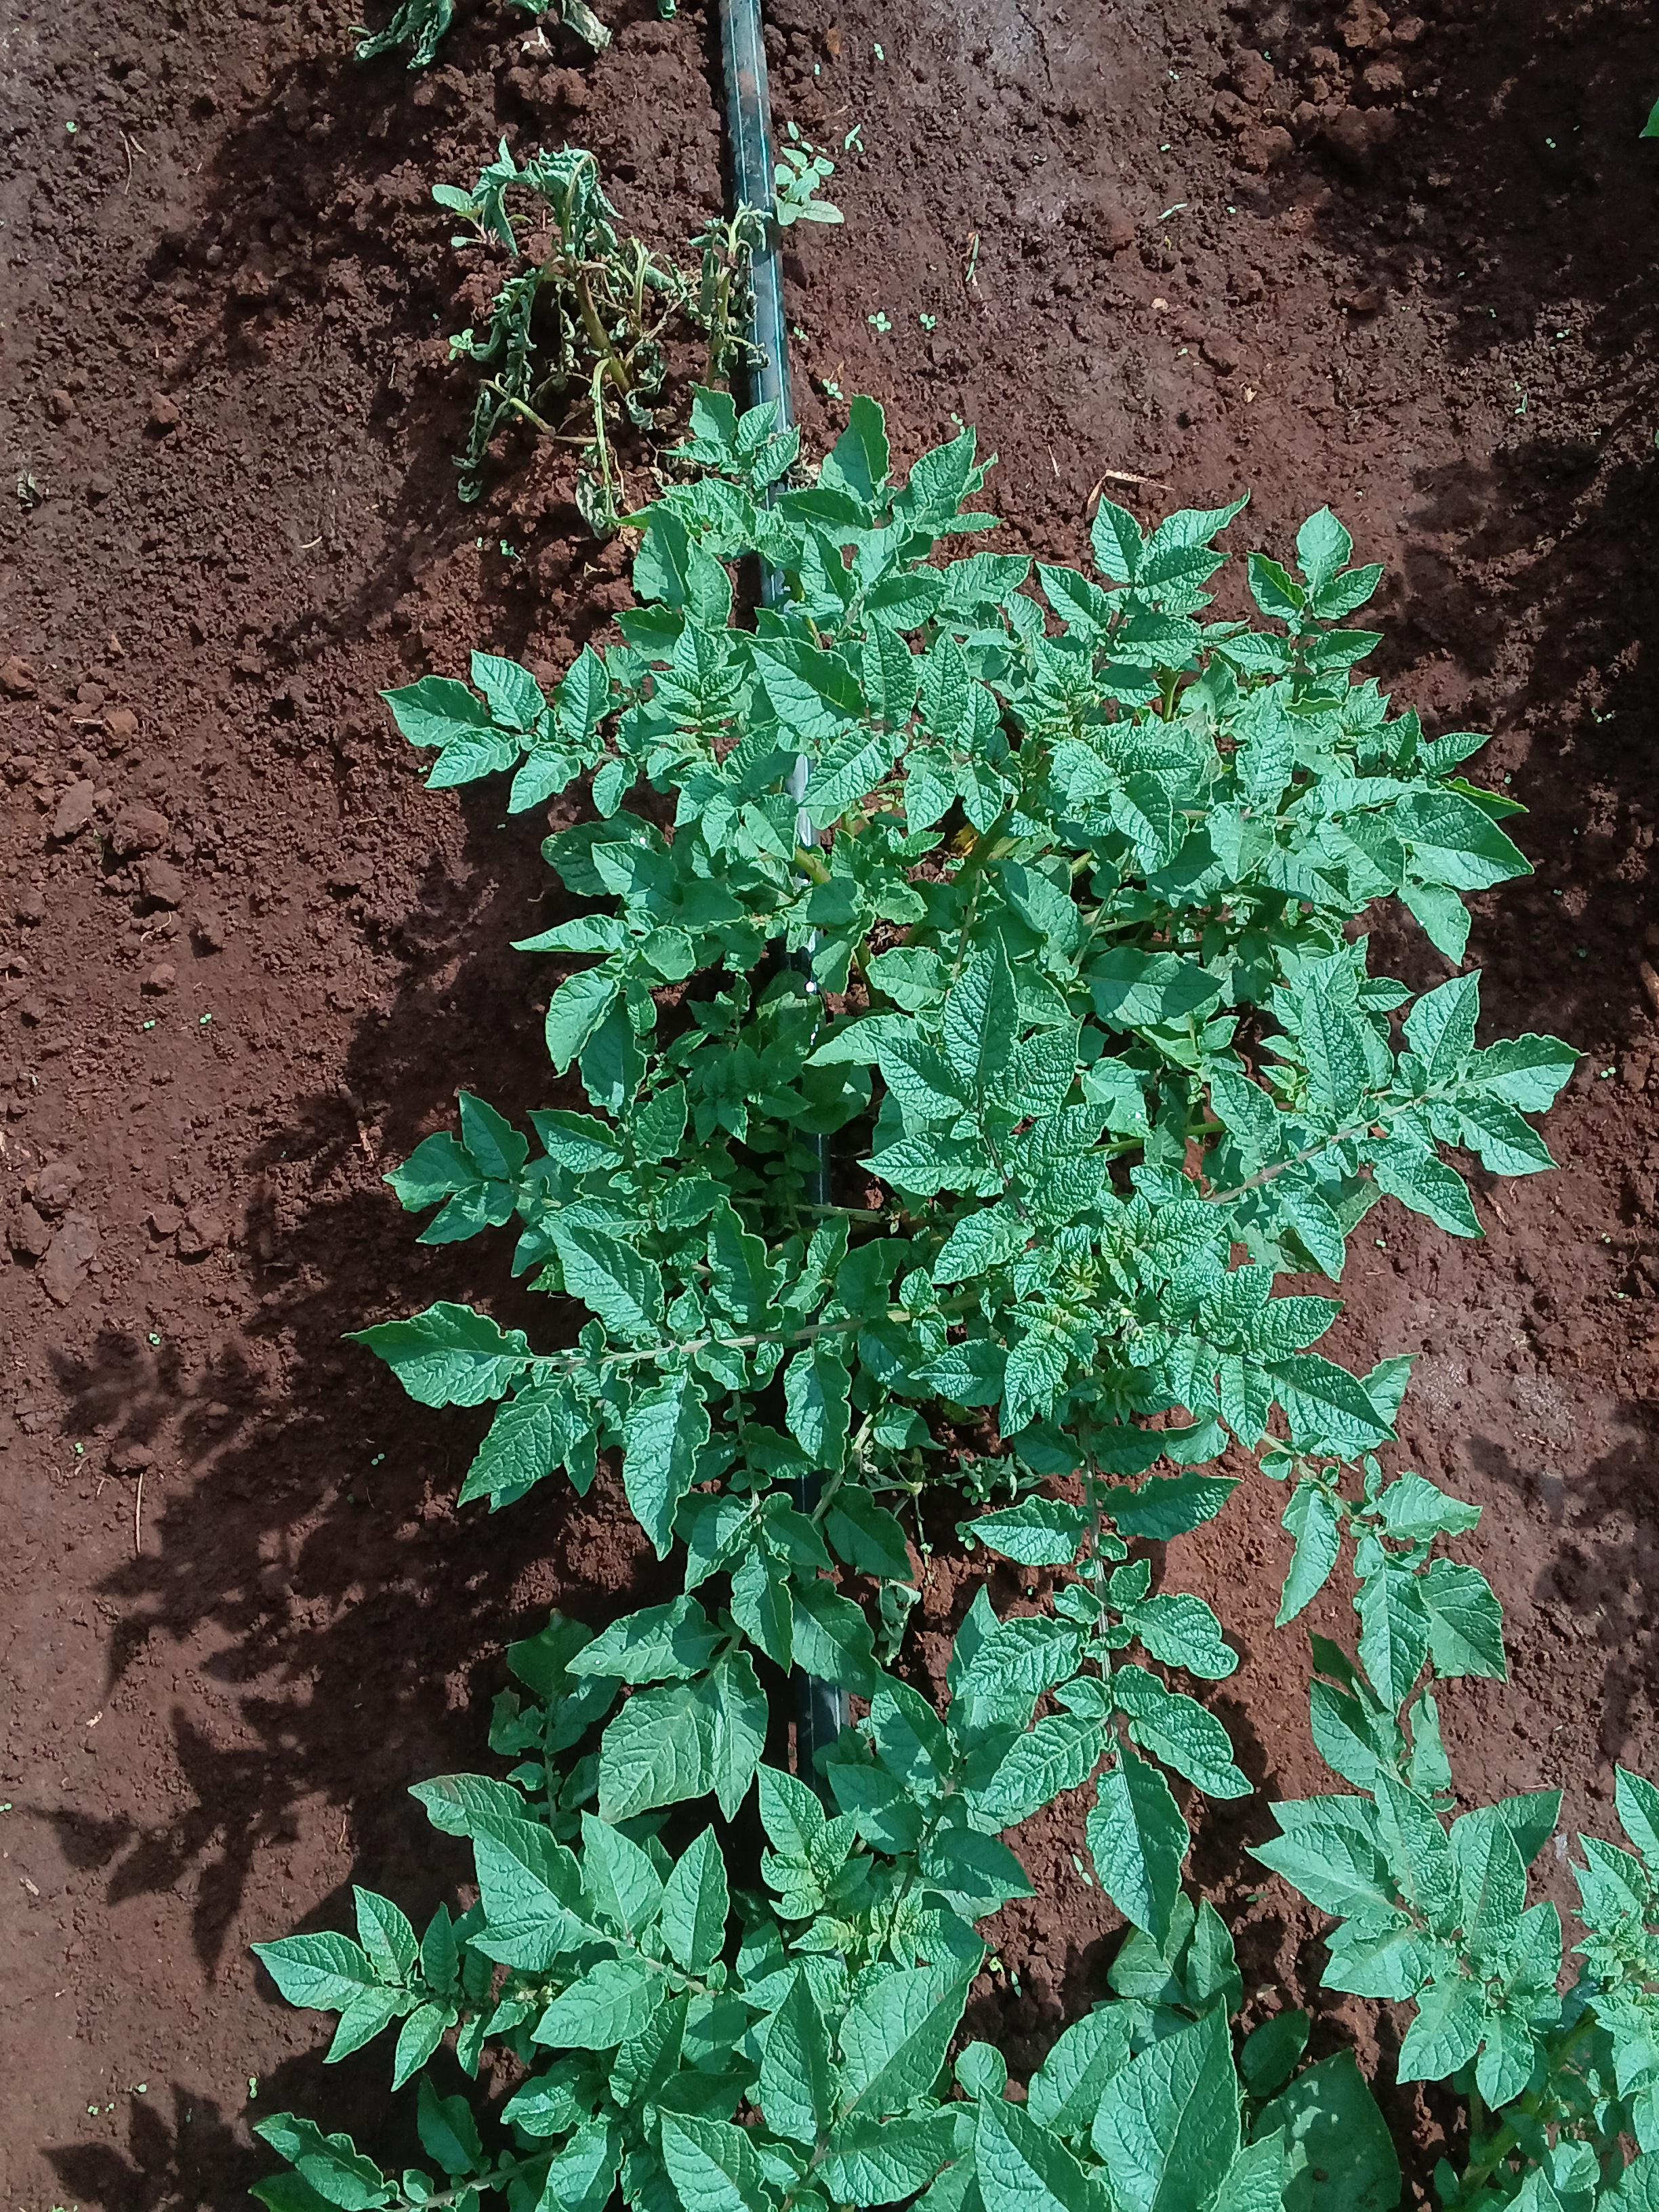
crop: potato
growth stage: vegetative
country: Kenya
